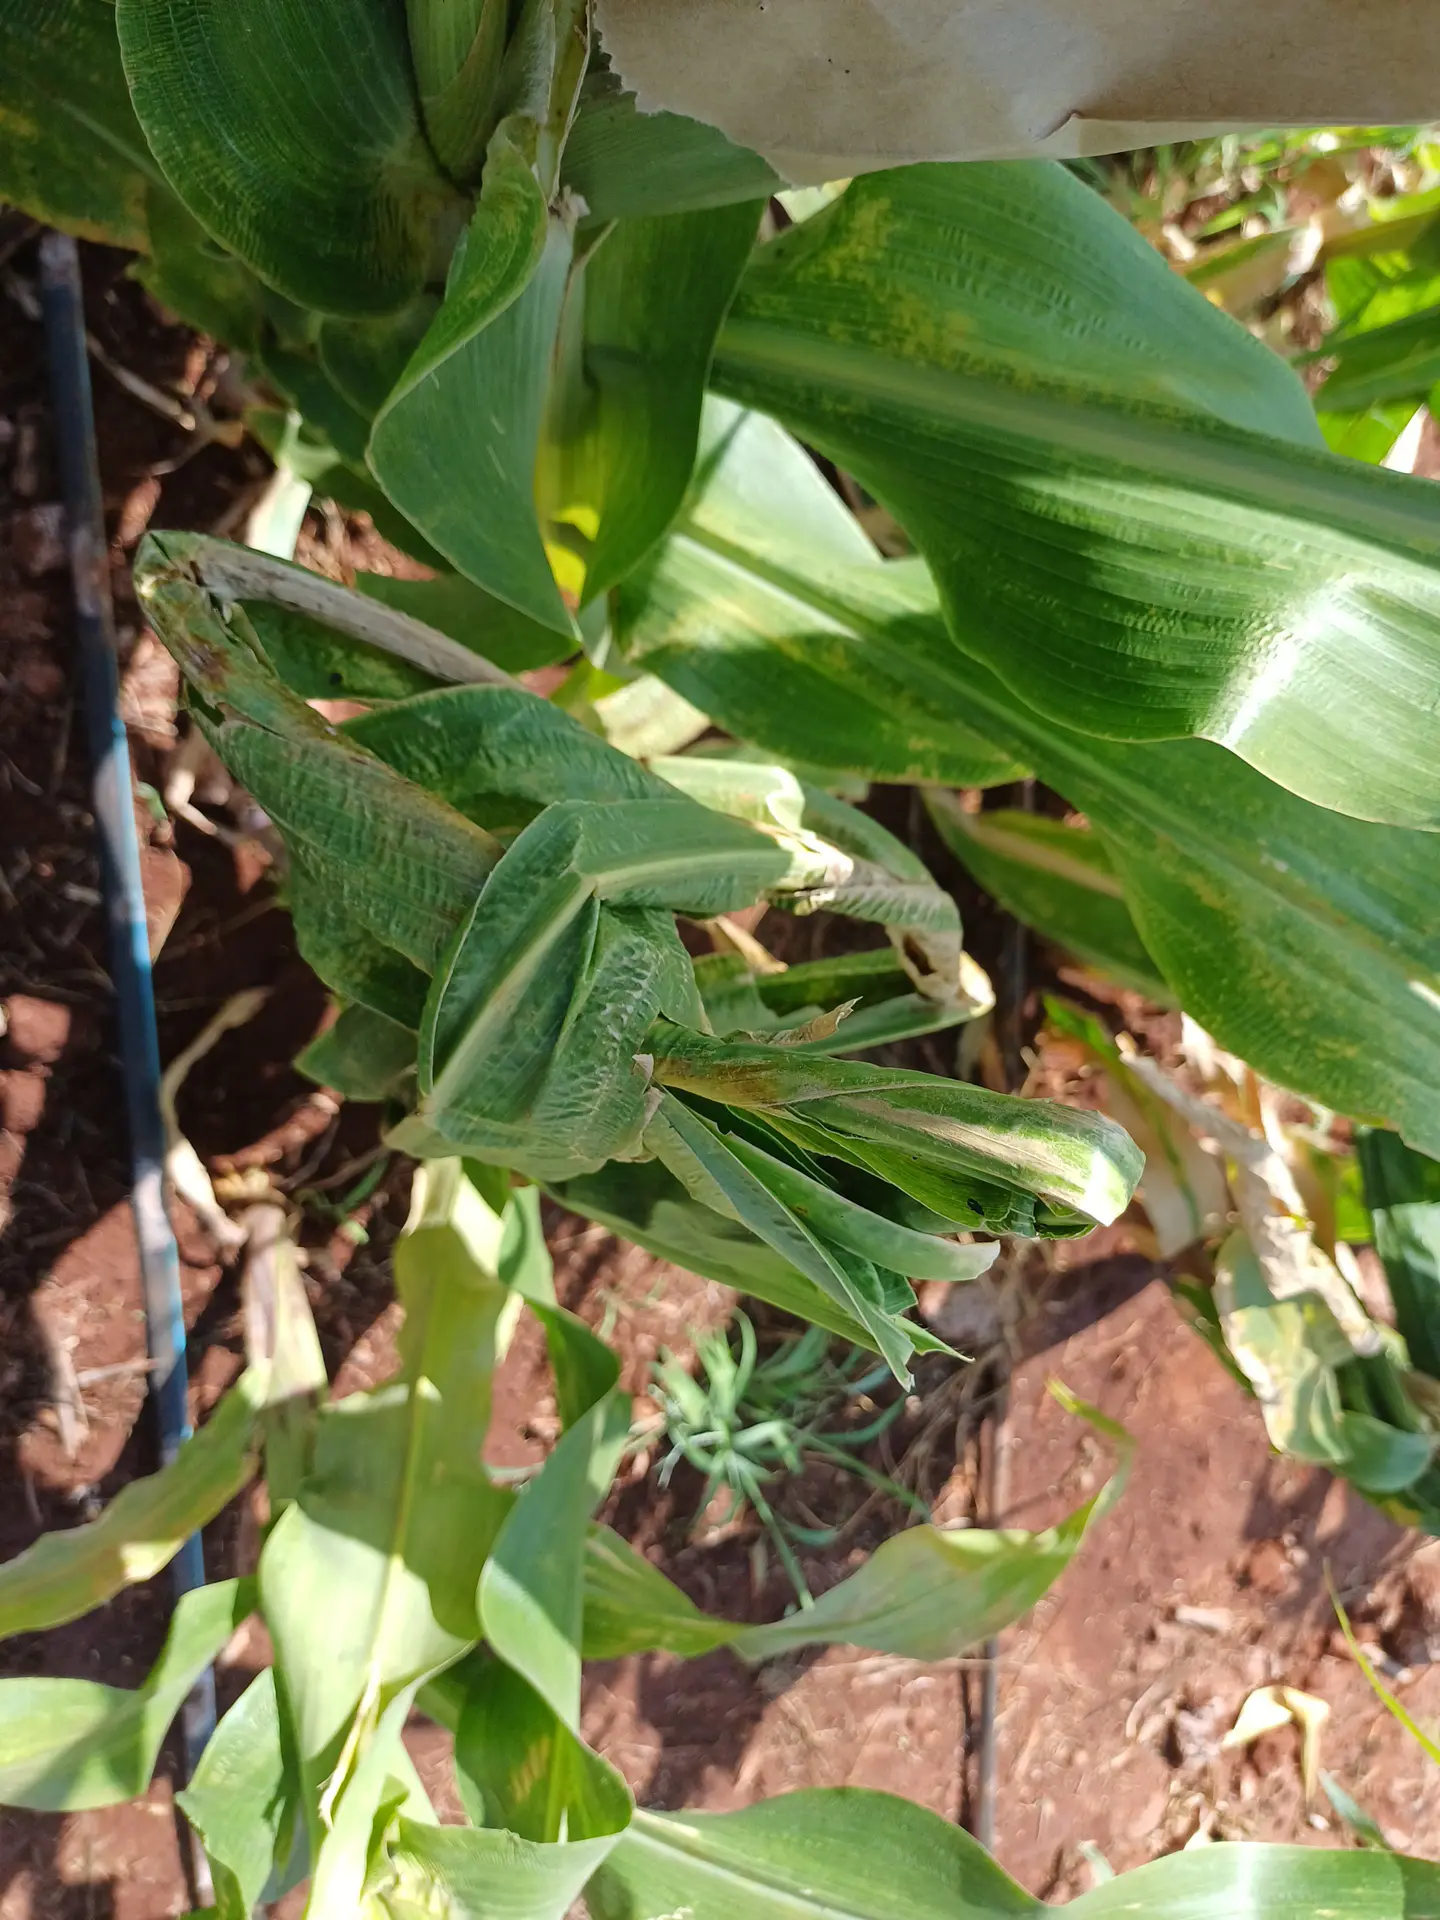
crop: maize
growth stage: flowering
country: Kenya
